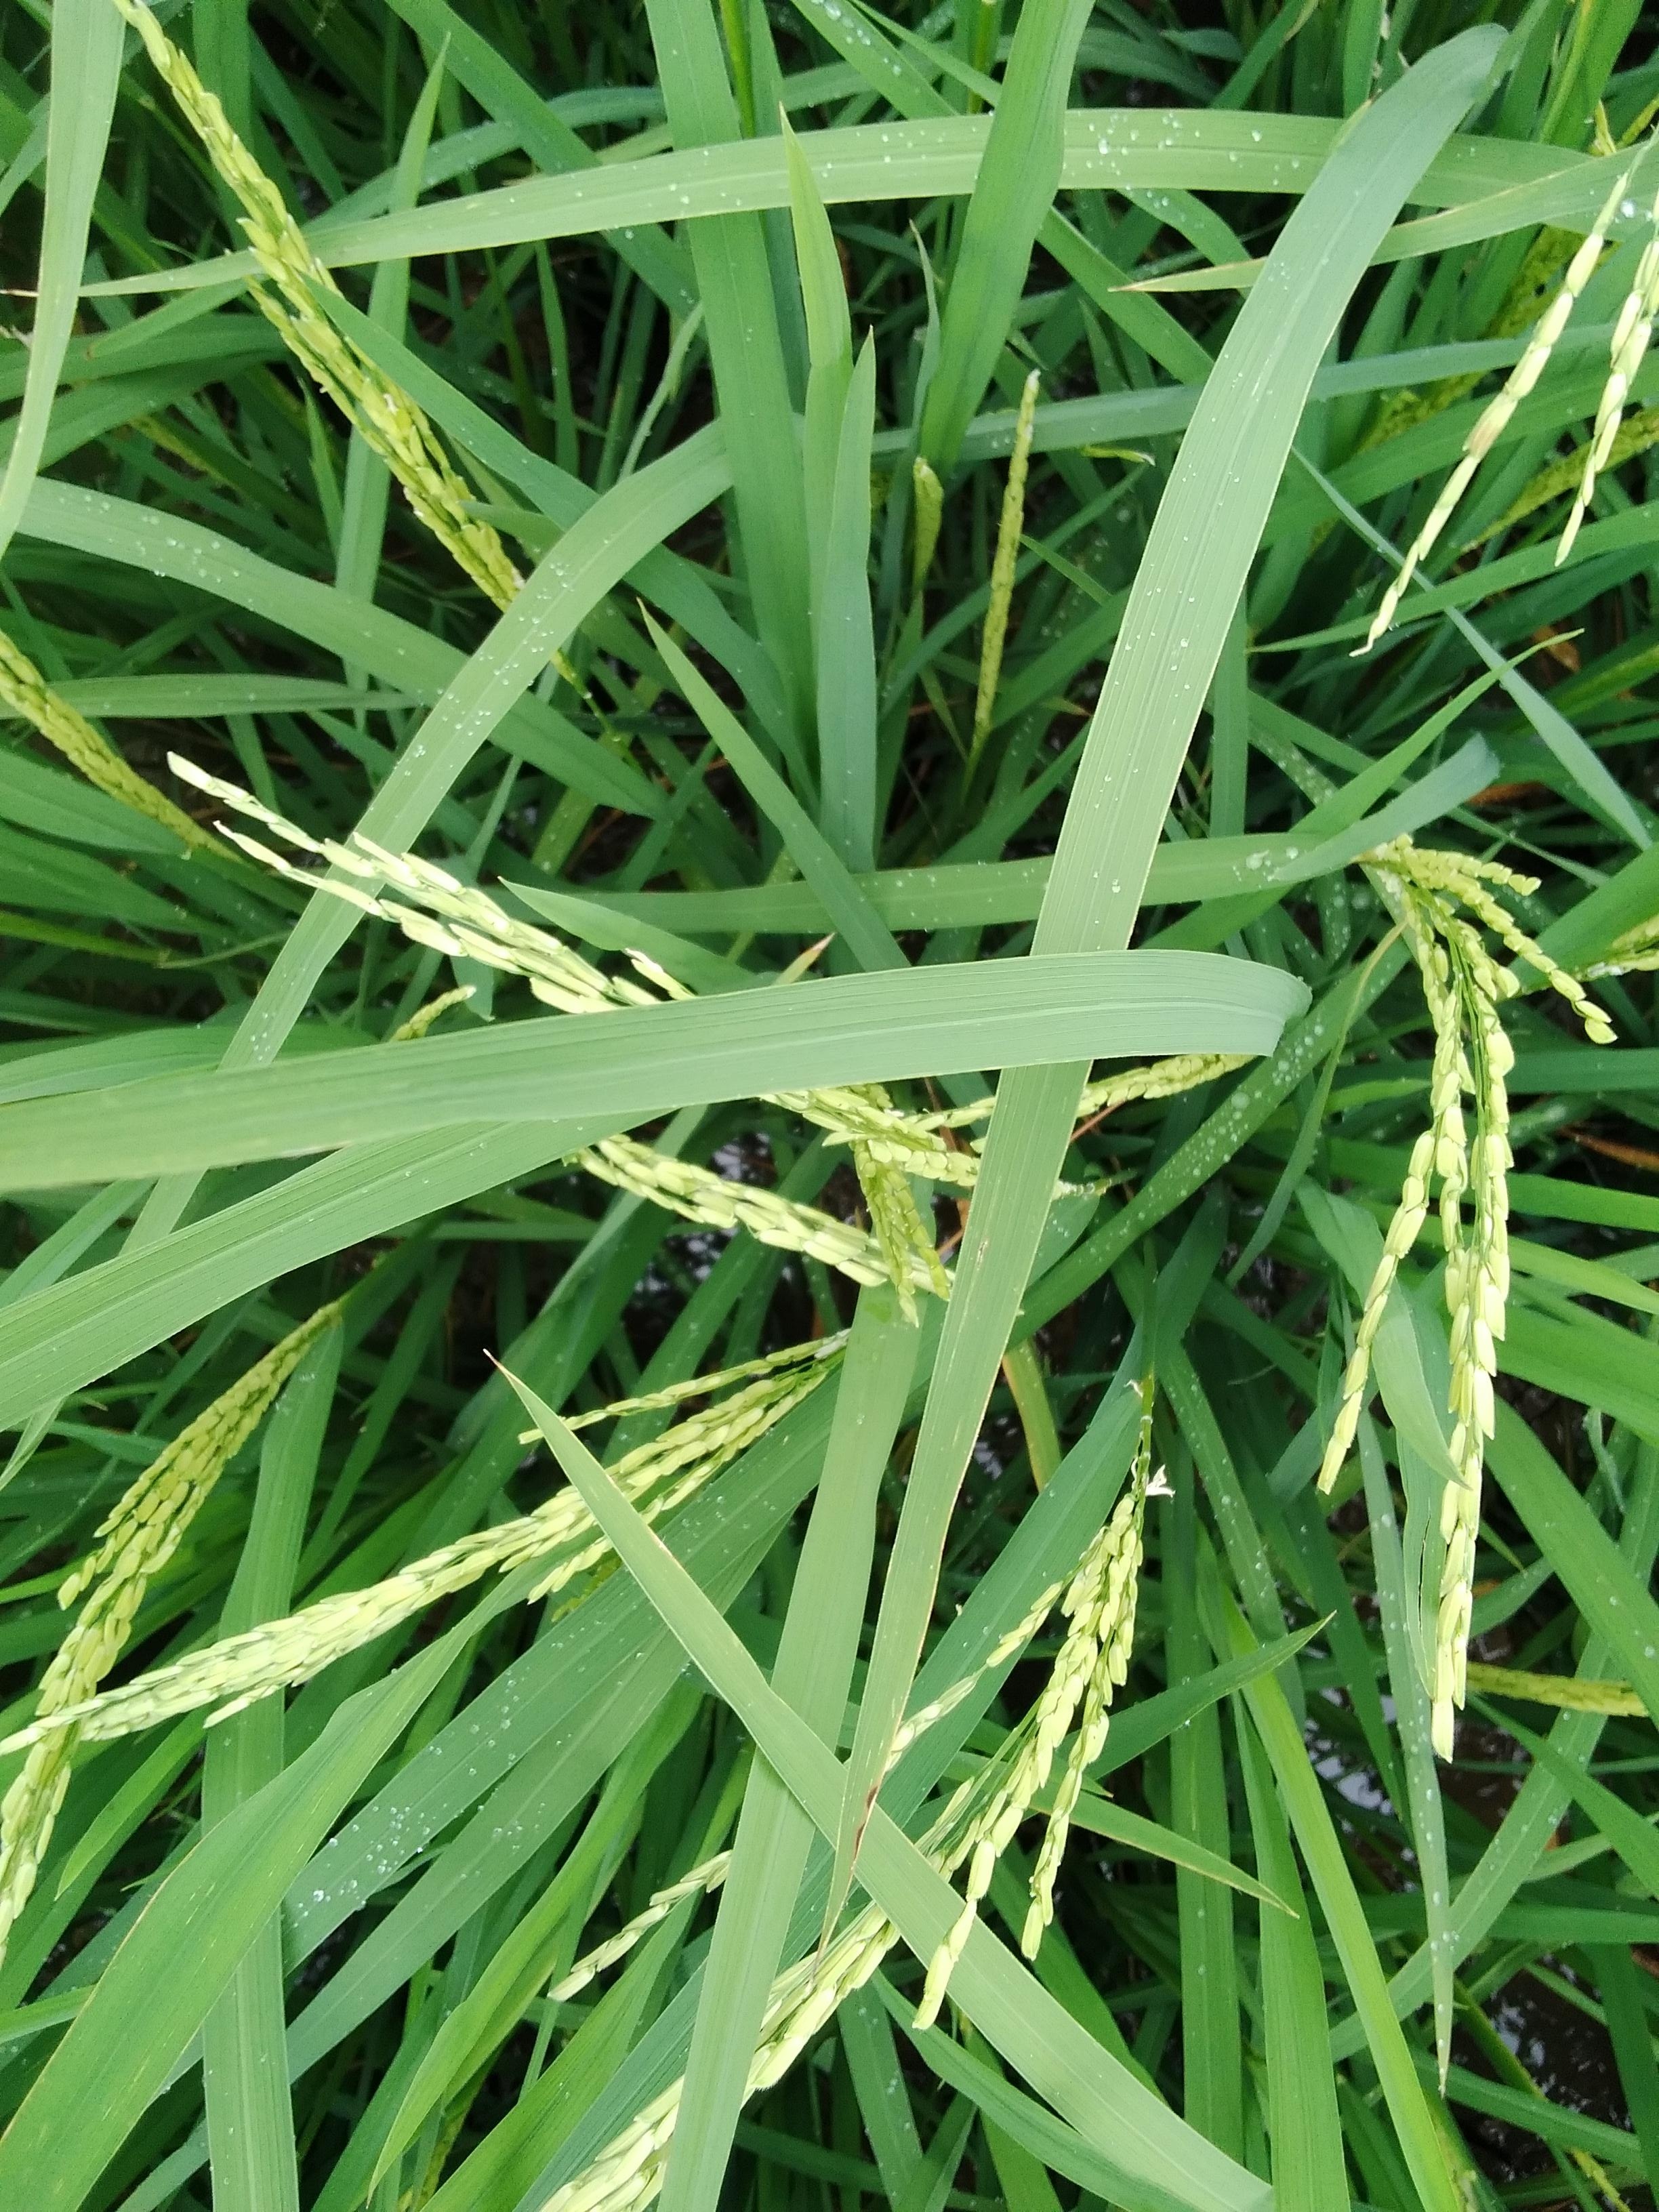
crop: rice
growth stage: flowering
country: Nigeria
